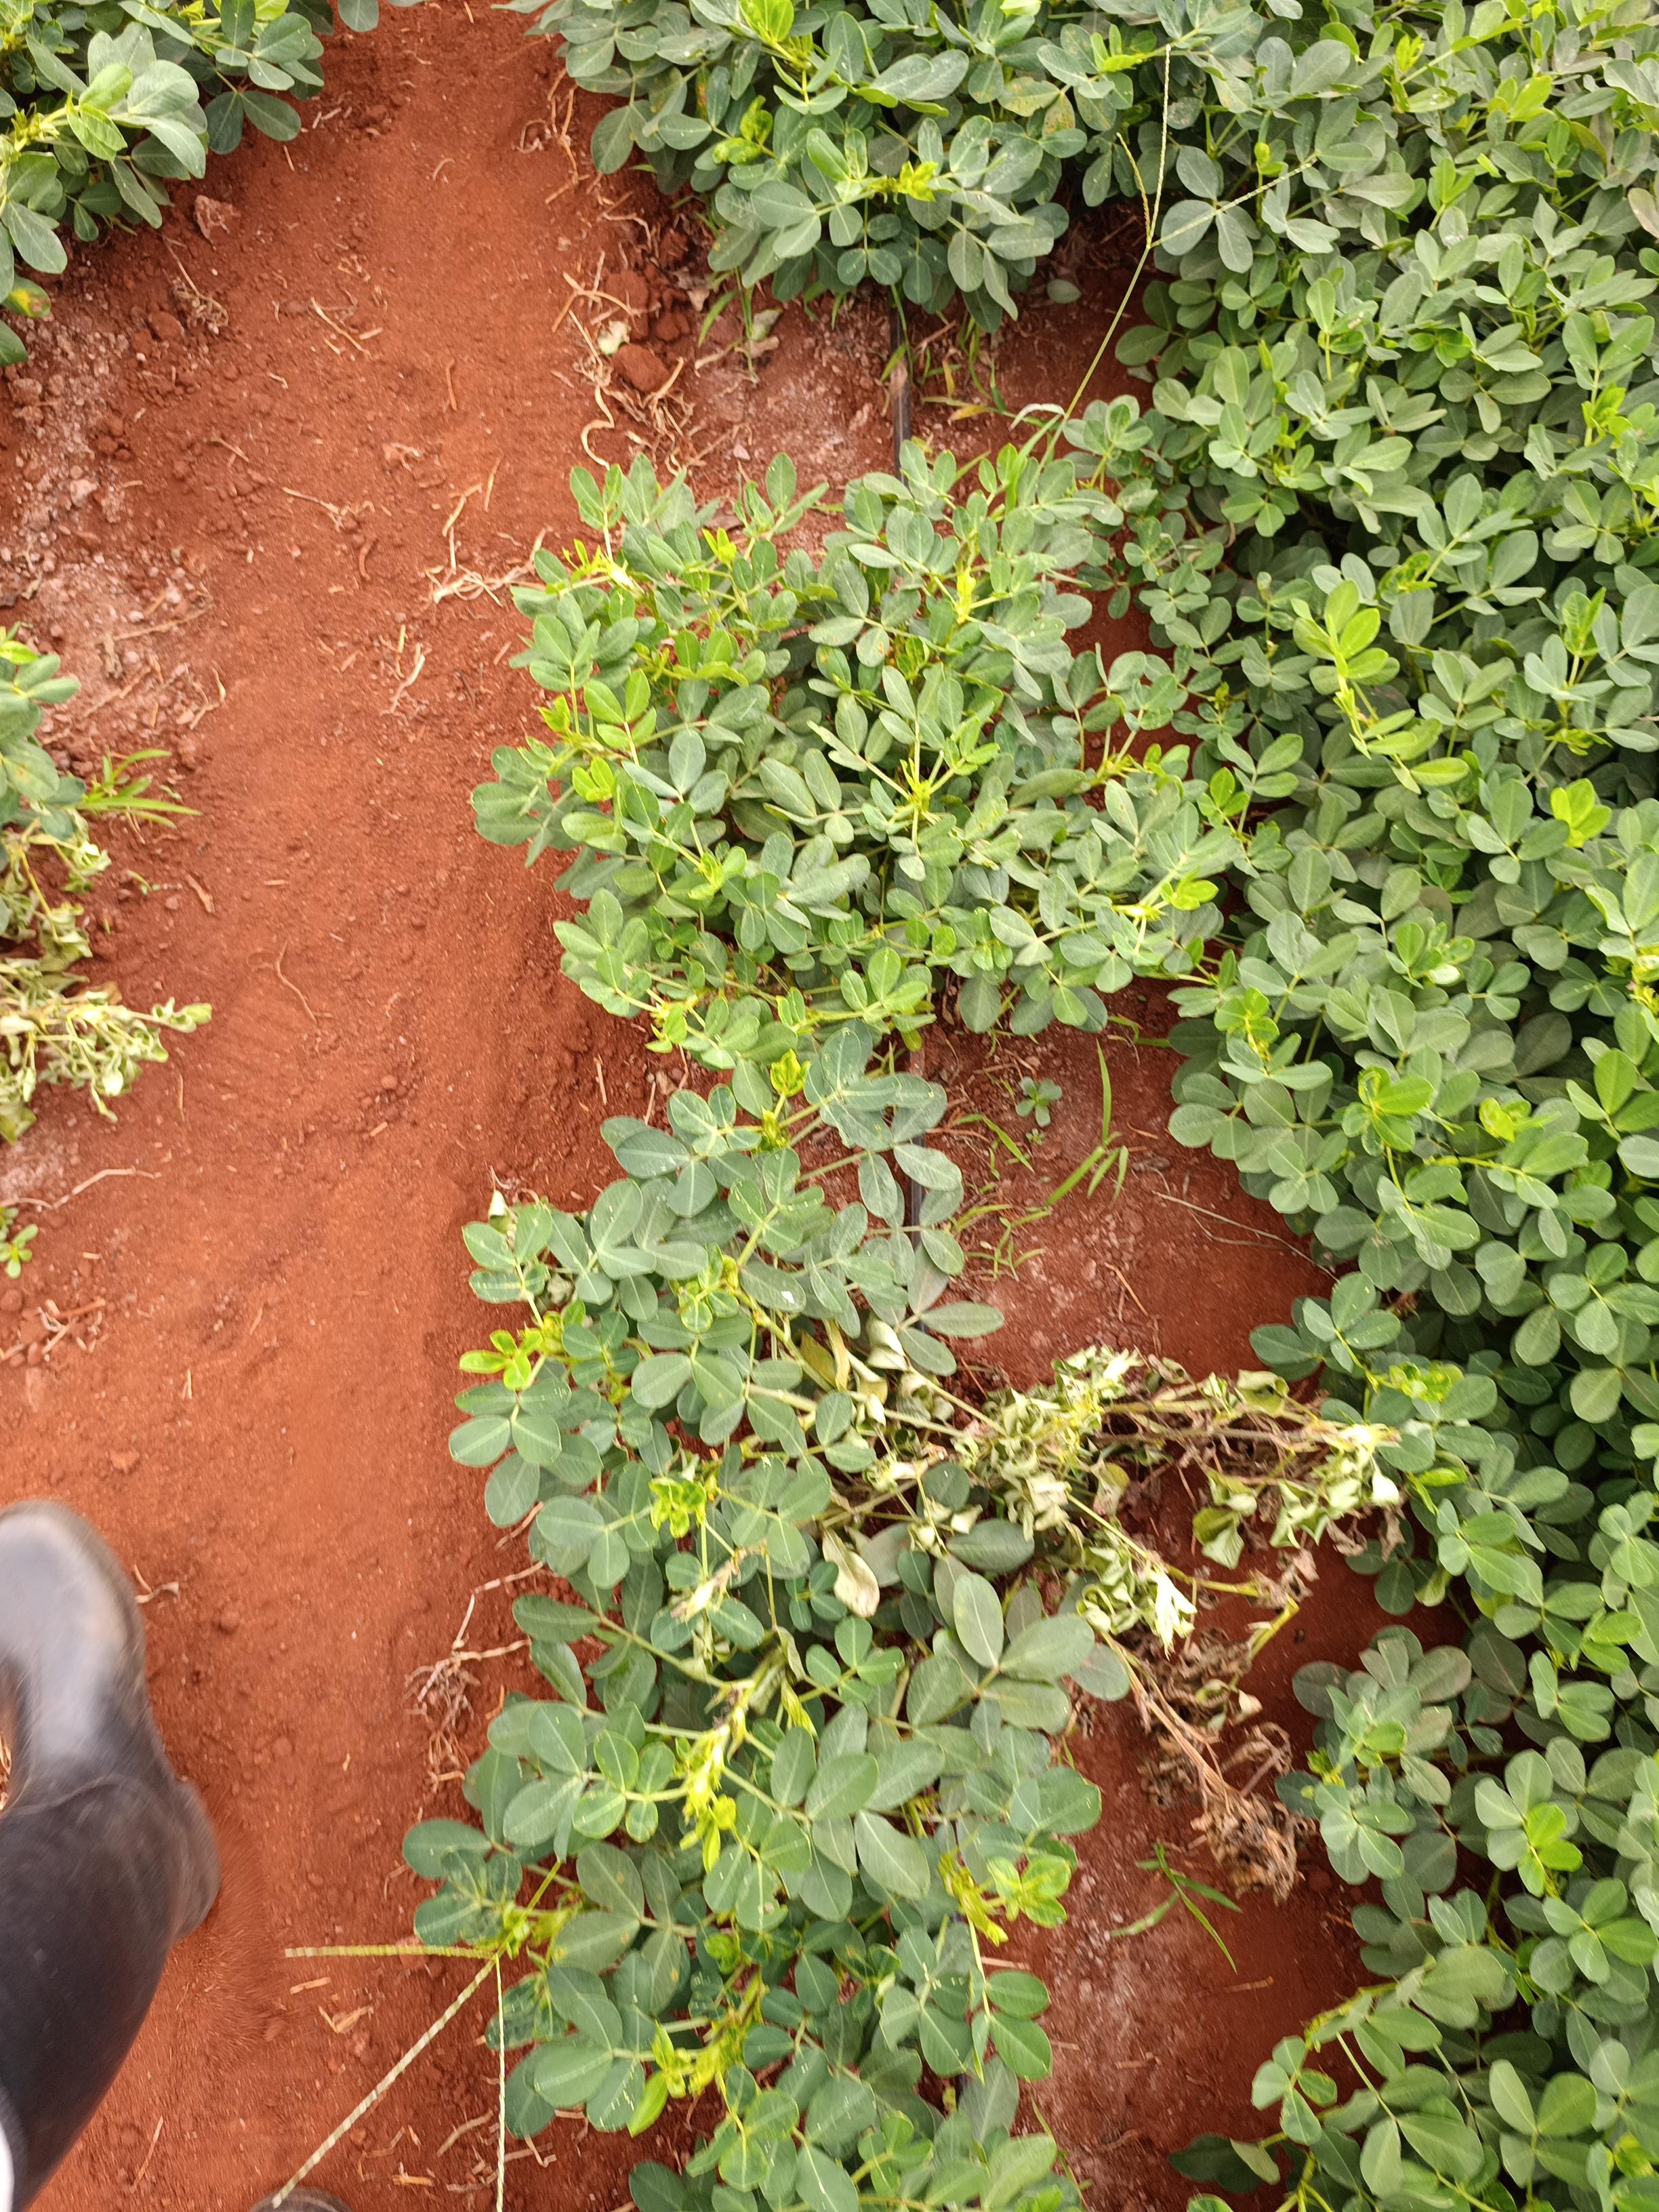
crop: groundnut
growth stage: pegging
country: Kenya
